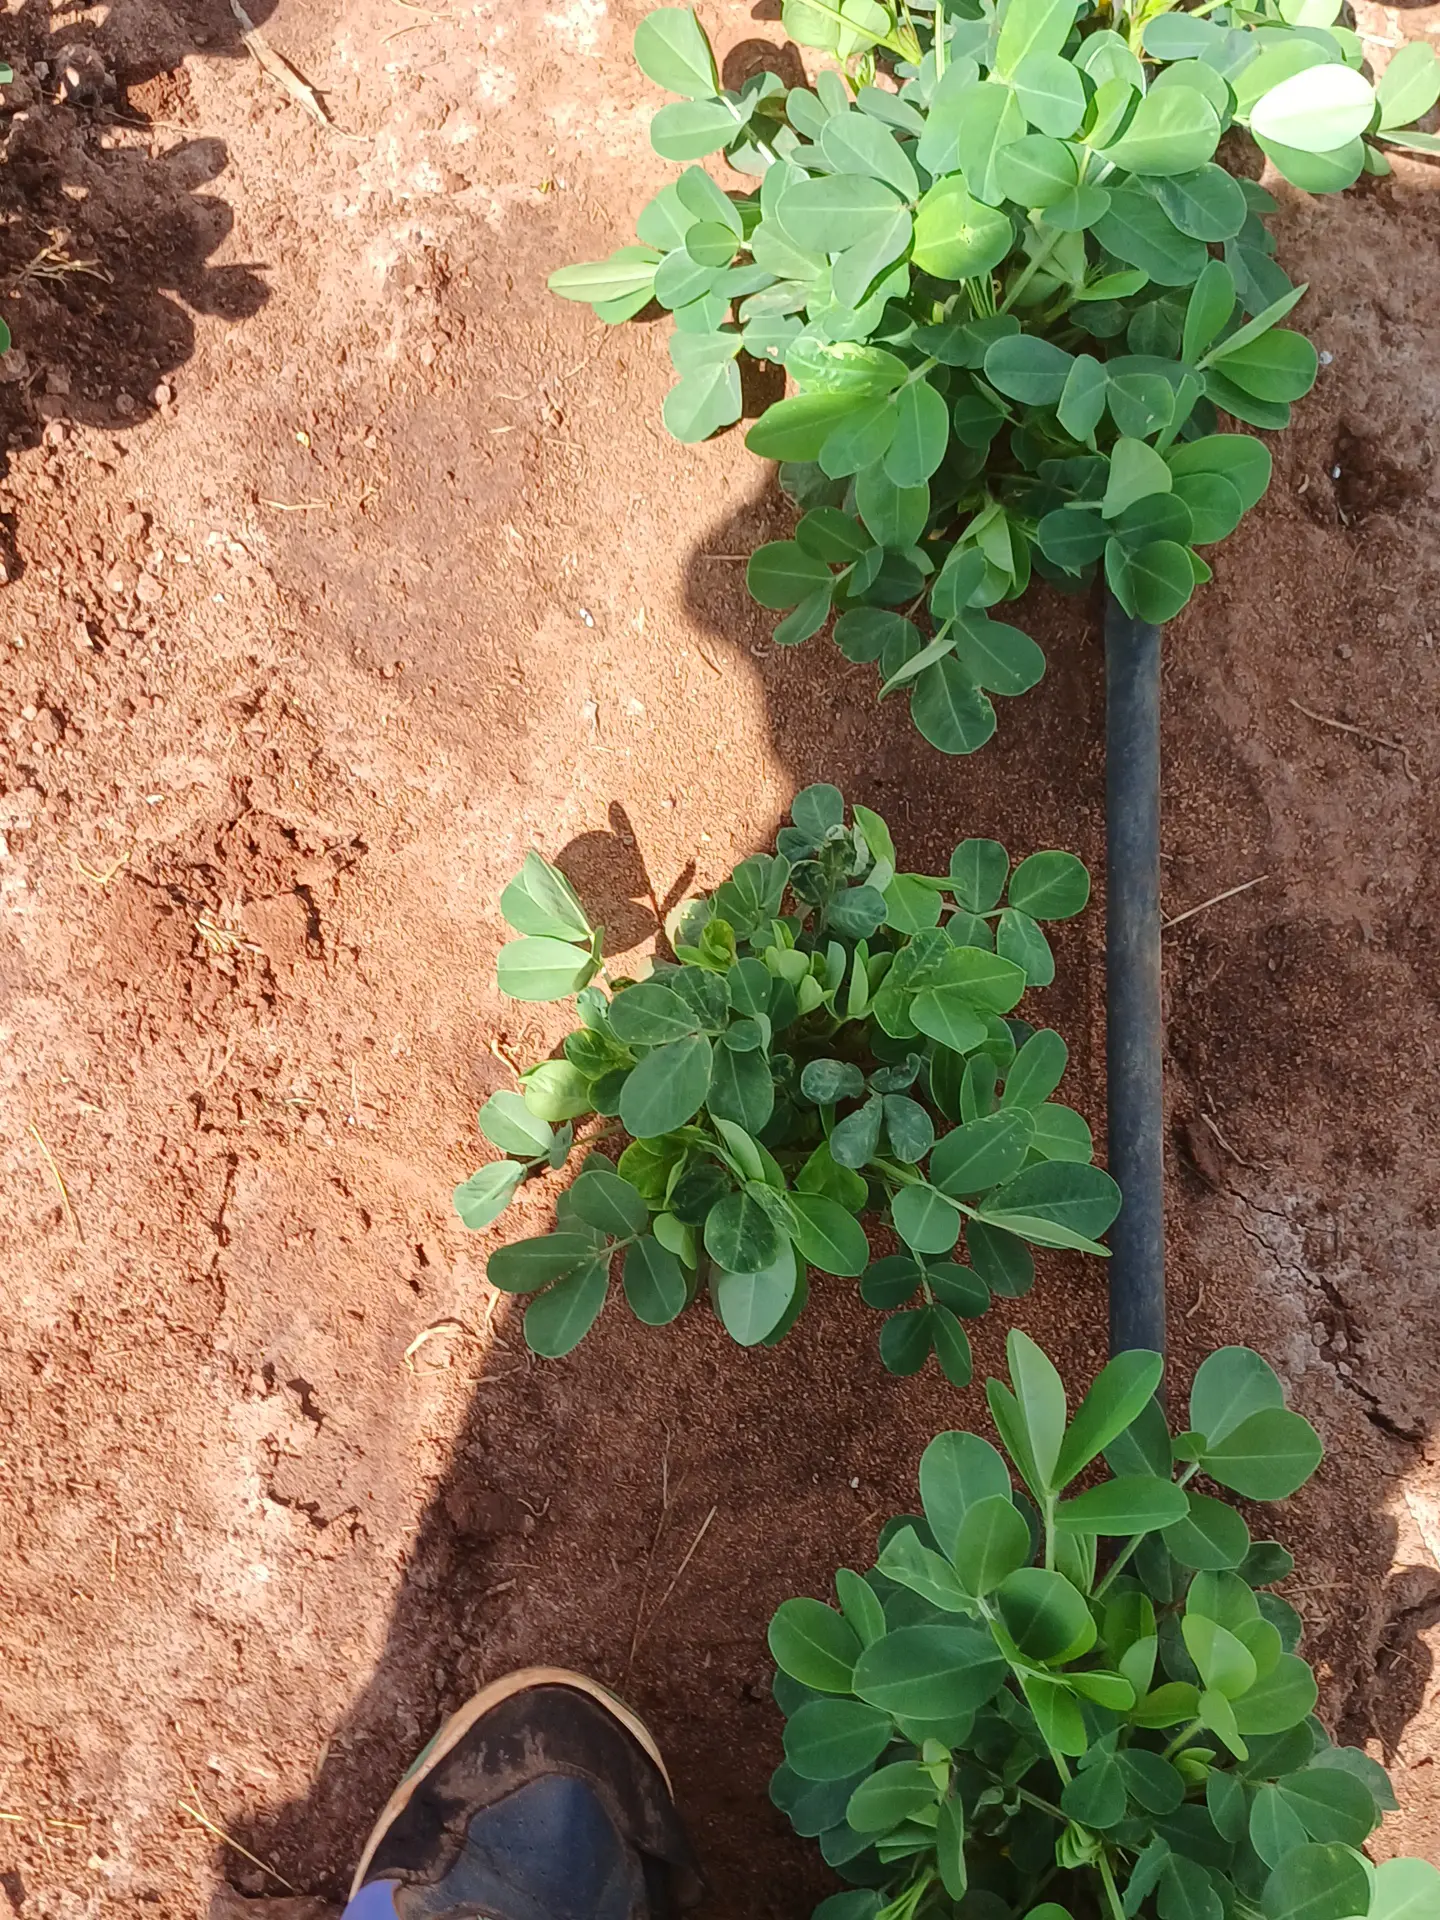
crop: groundnut
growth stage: vegetative
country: Kenya
